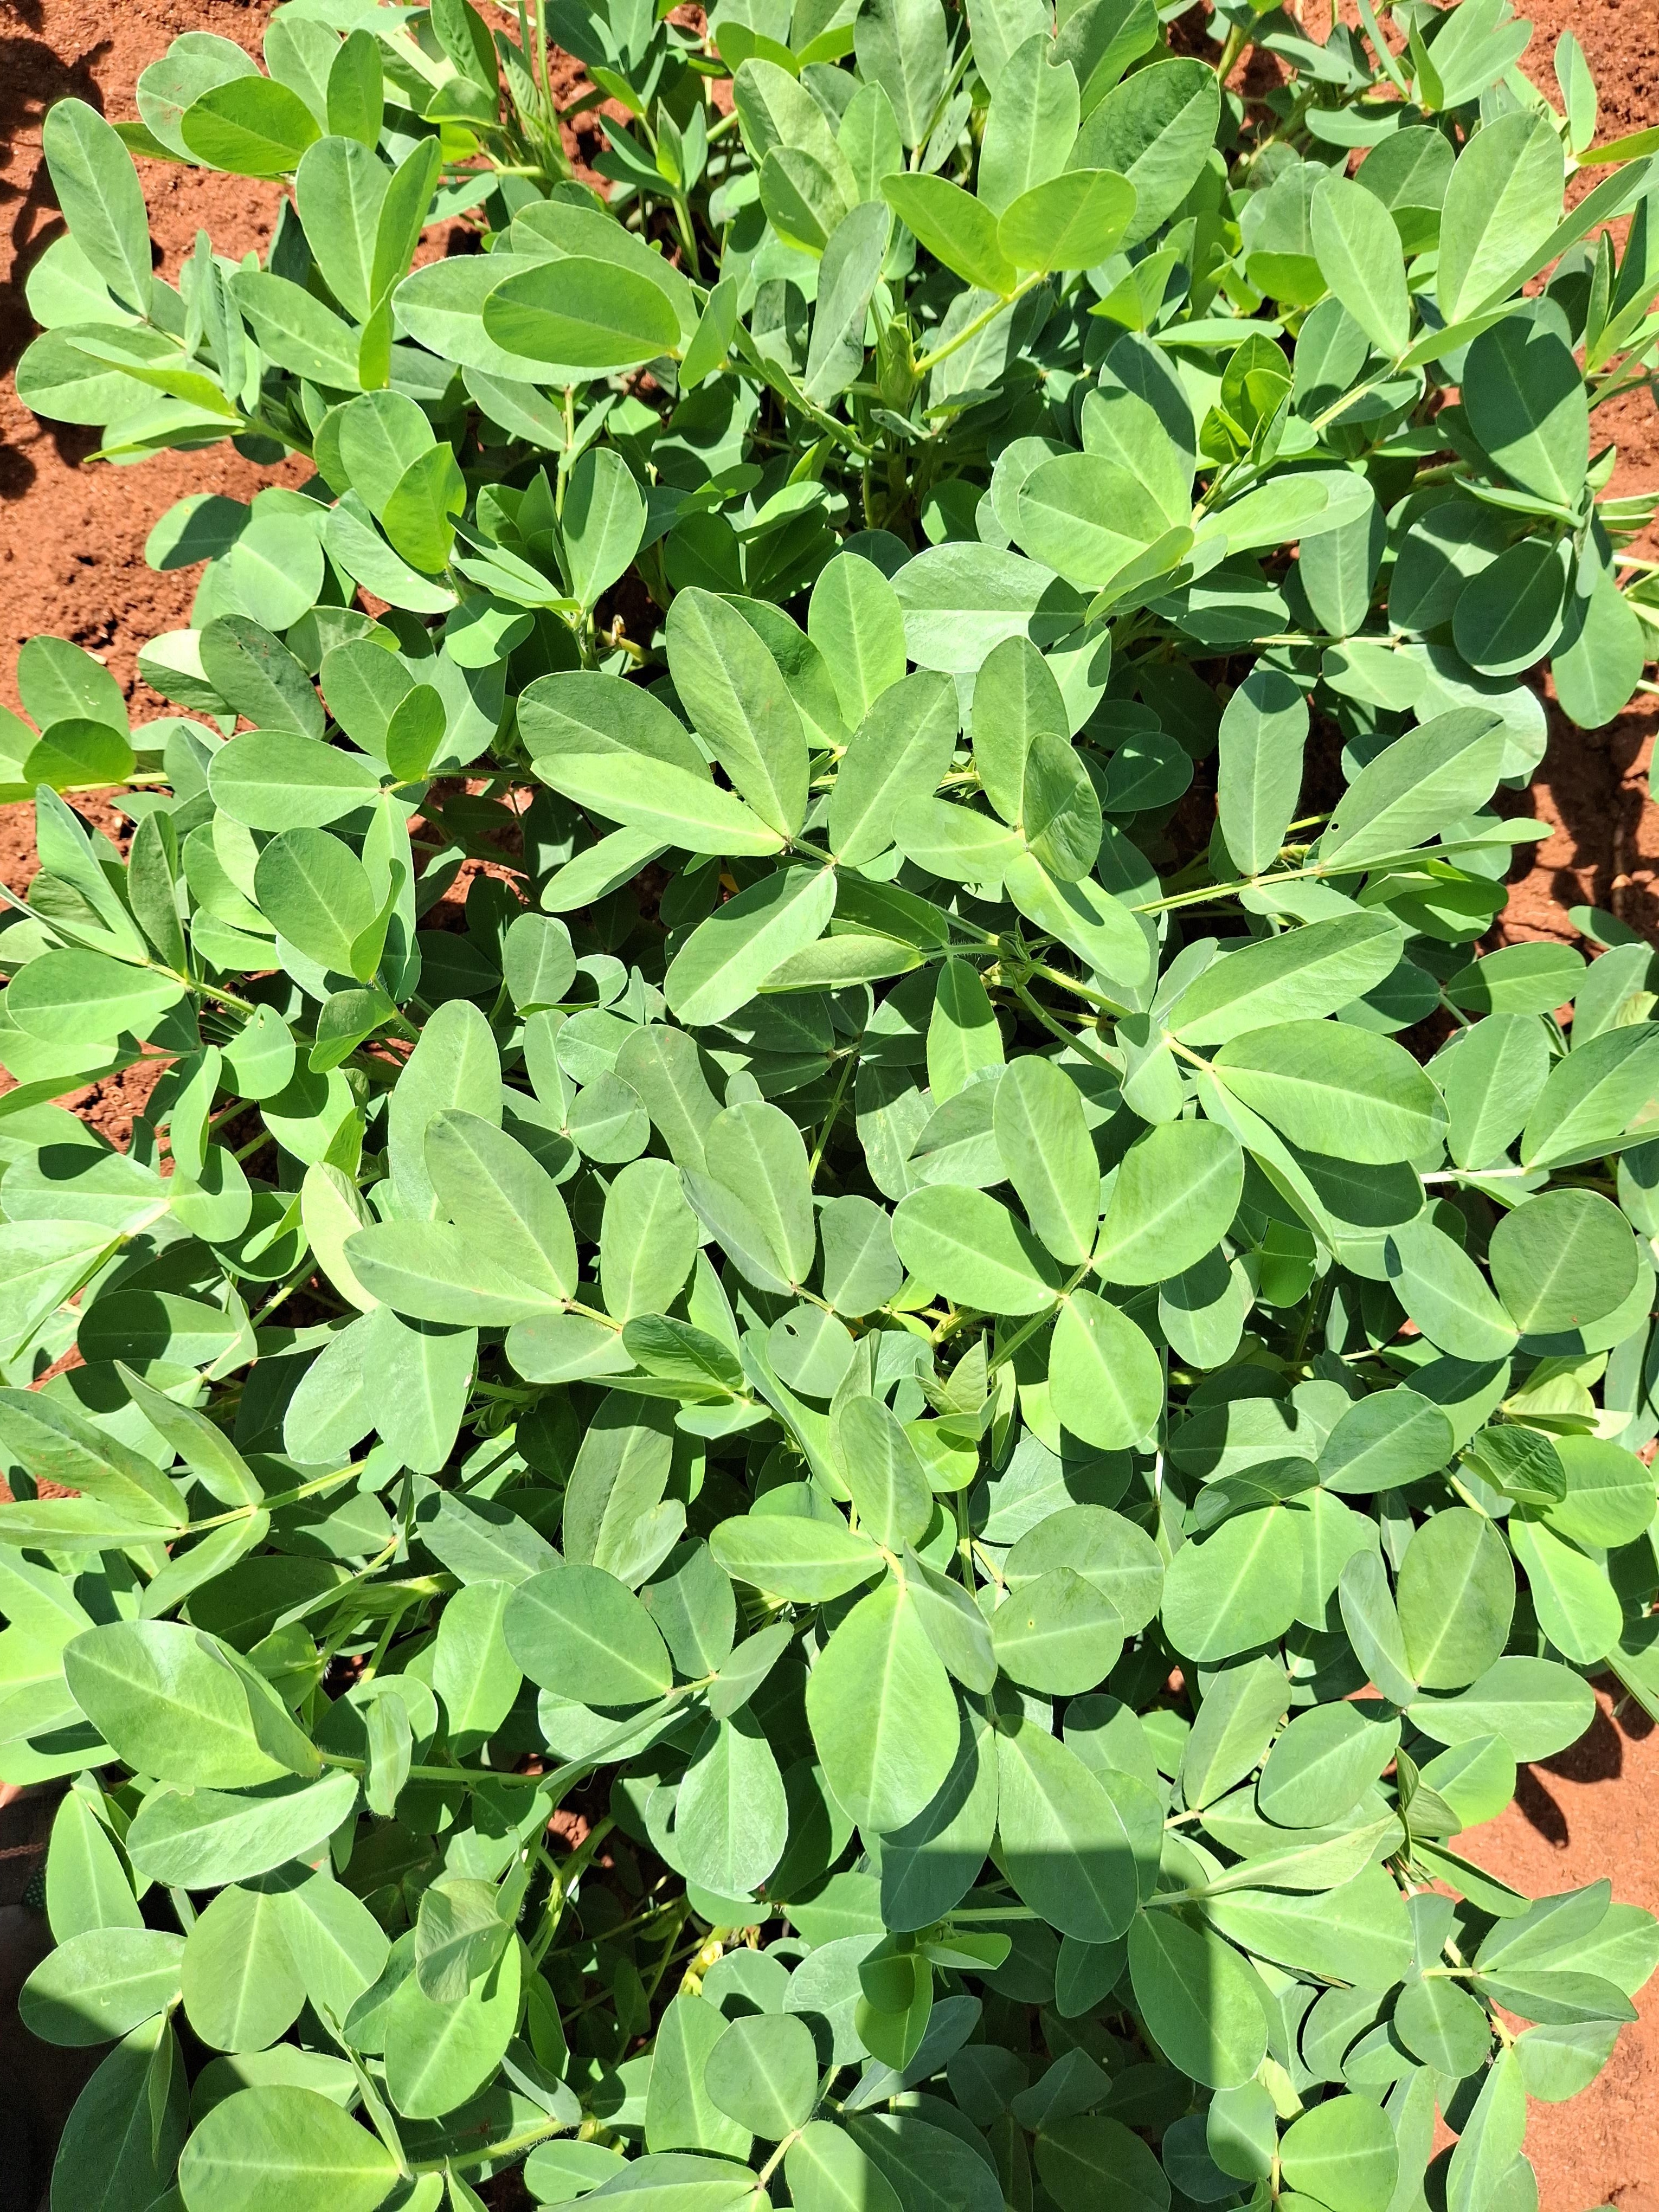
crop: groundnut
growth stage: flowering
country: Kenya
